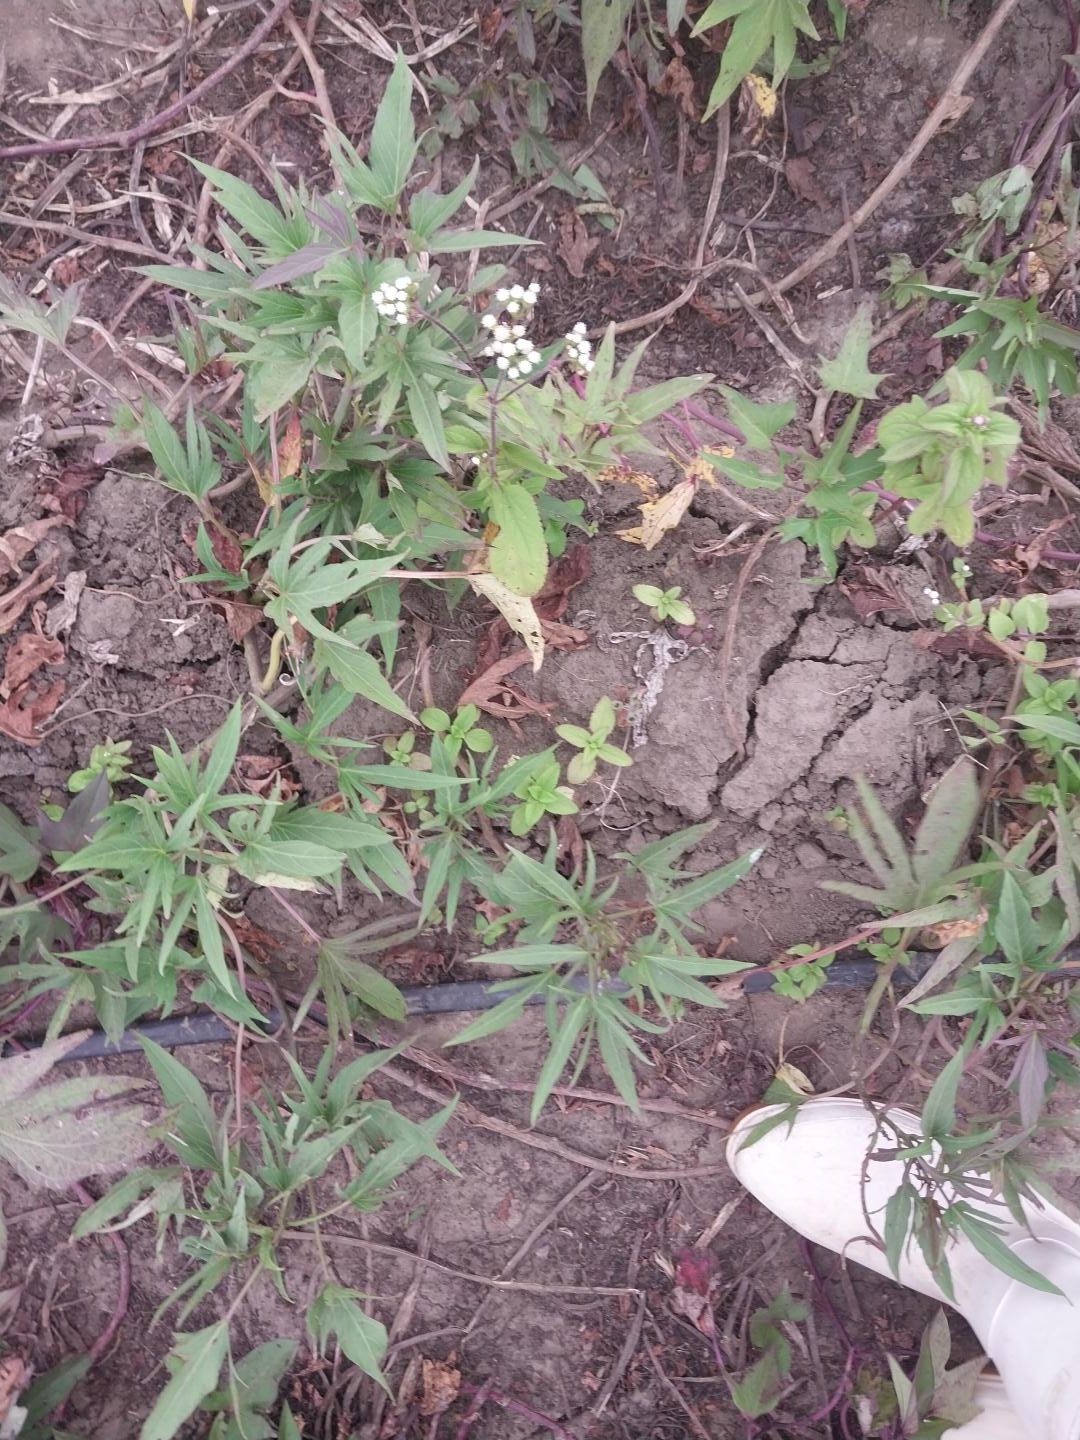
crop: sweet potato
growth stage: flowering
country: Tanzania
